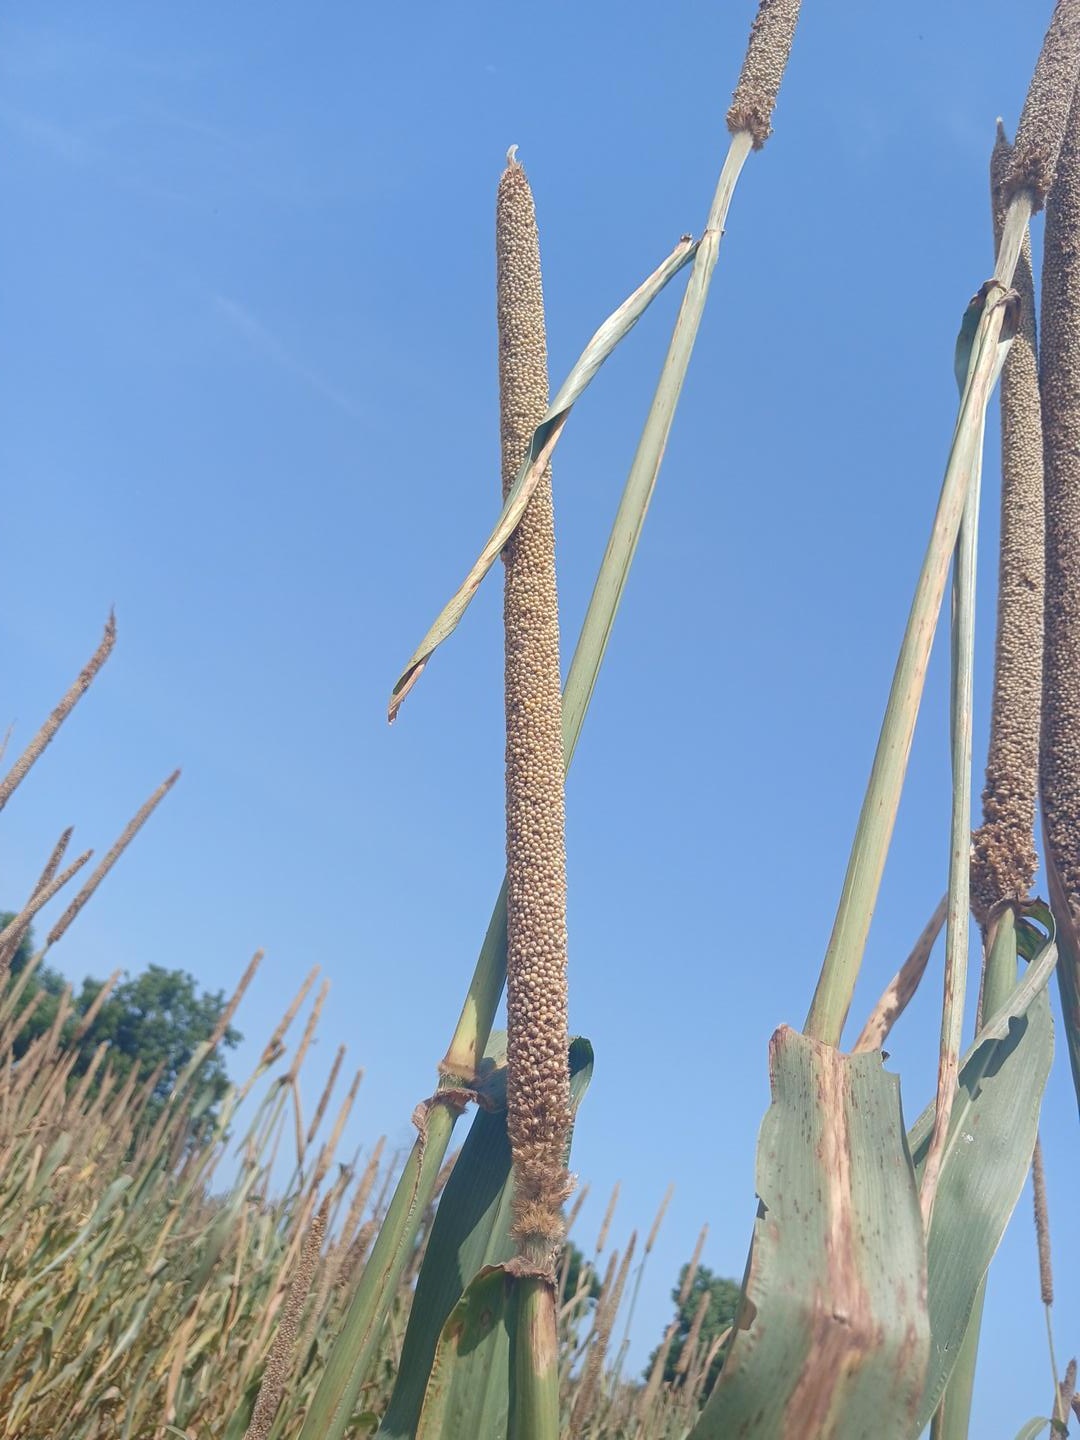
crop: pearl millet
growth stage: maturity
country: Senegal
